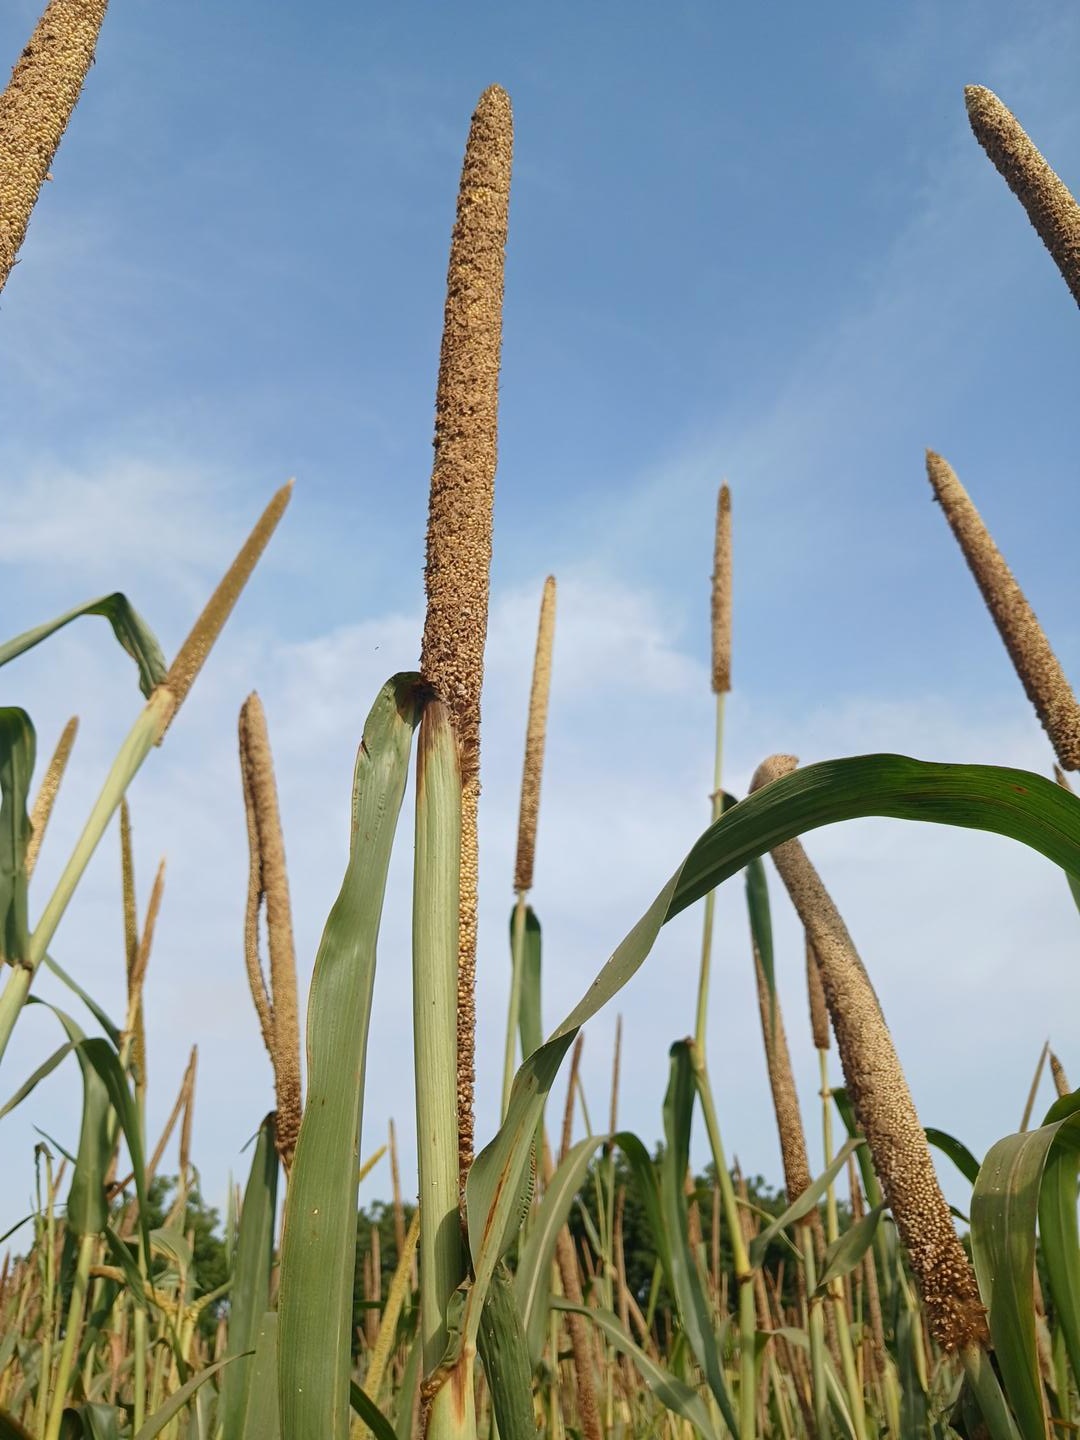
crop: pearl millet
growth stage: maturity
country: Senegal
